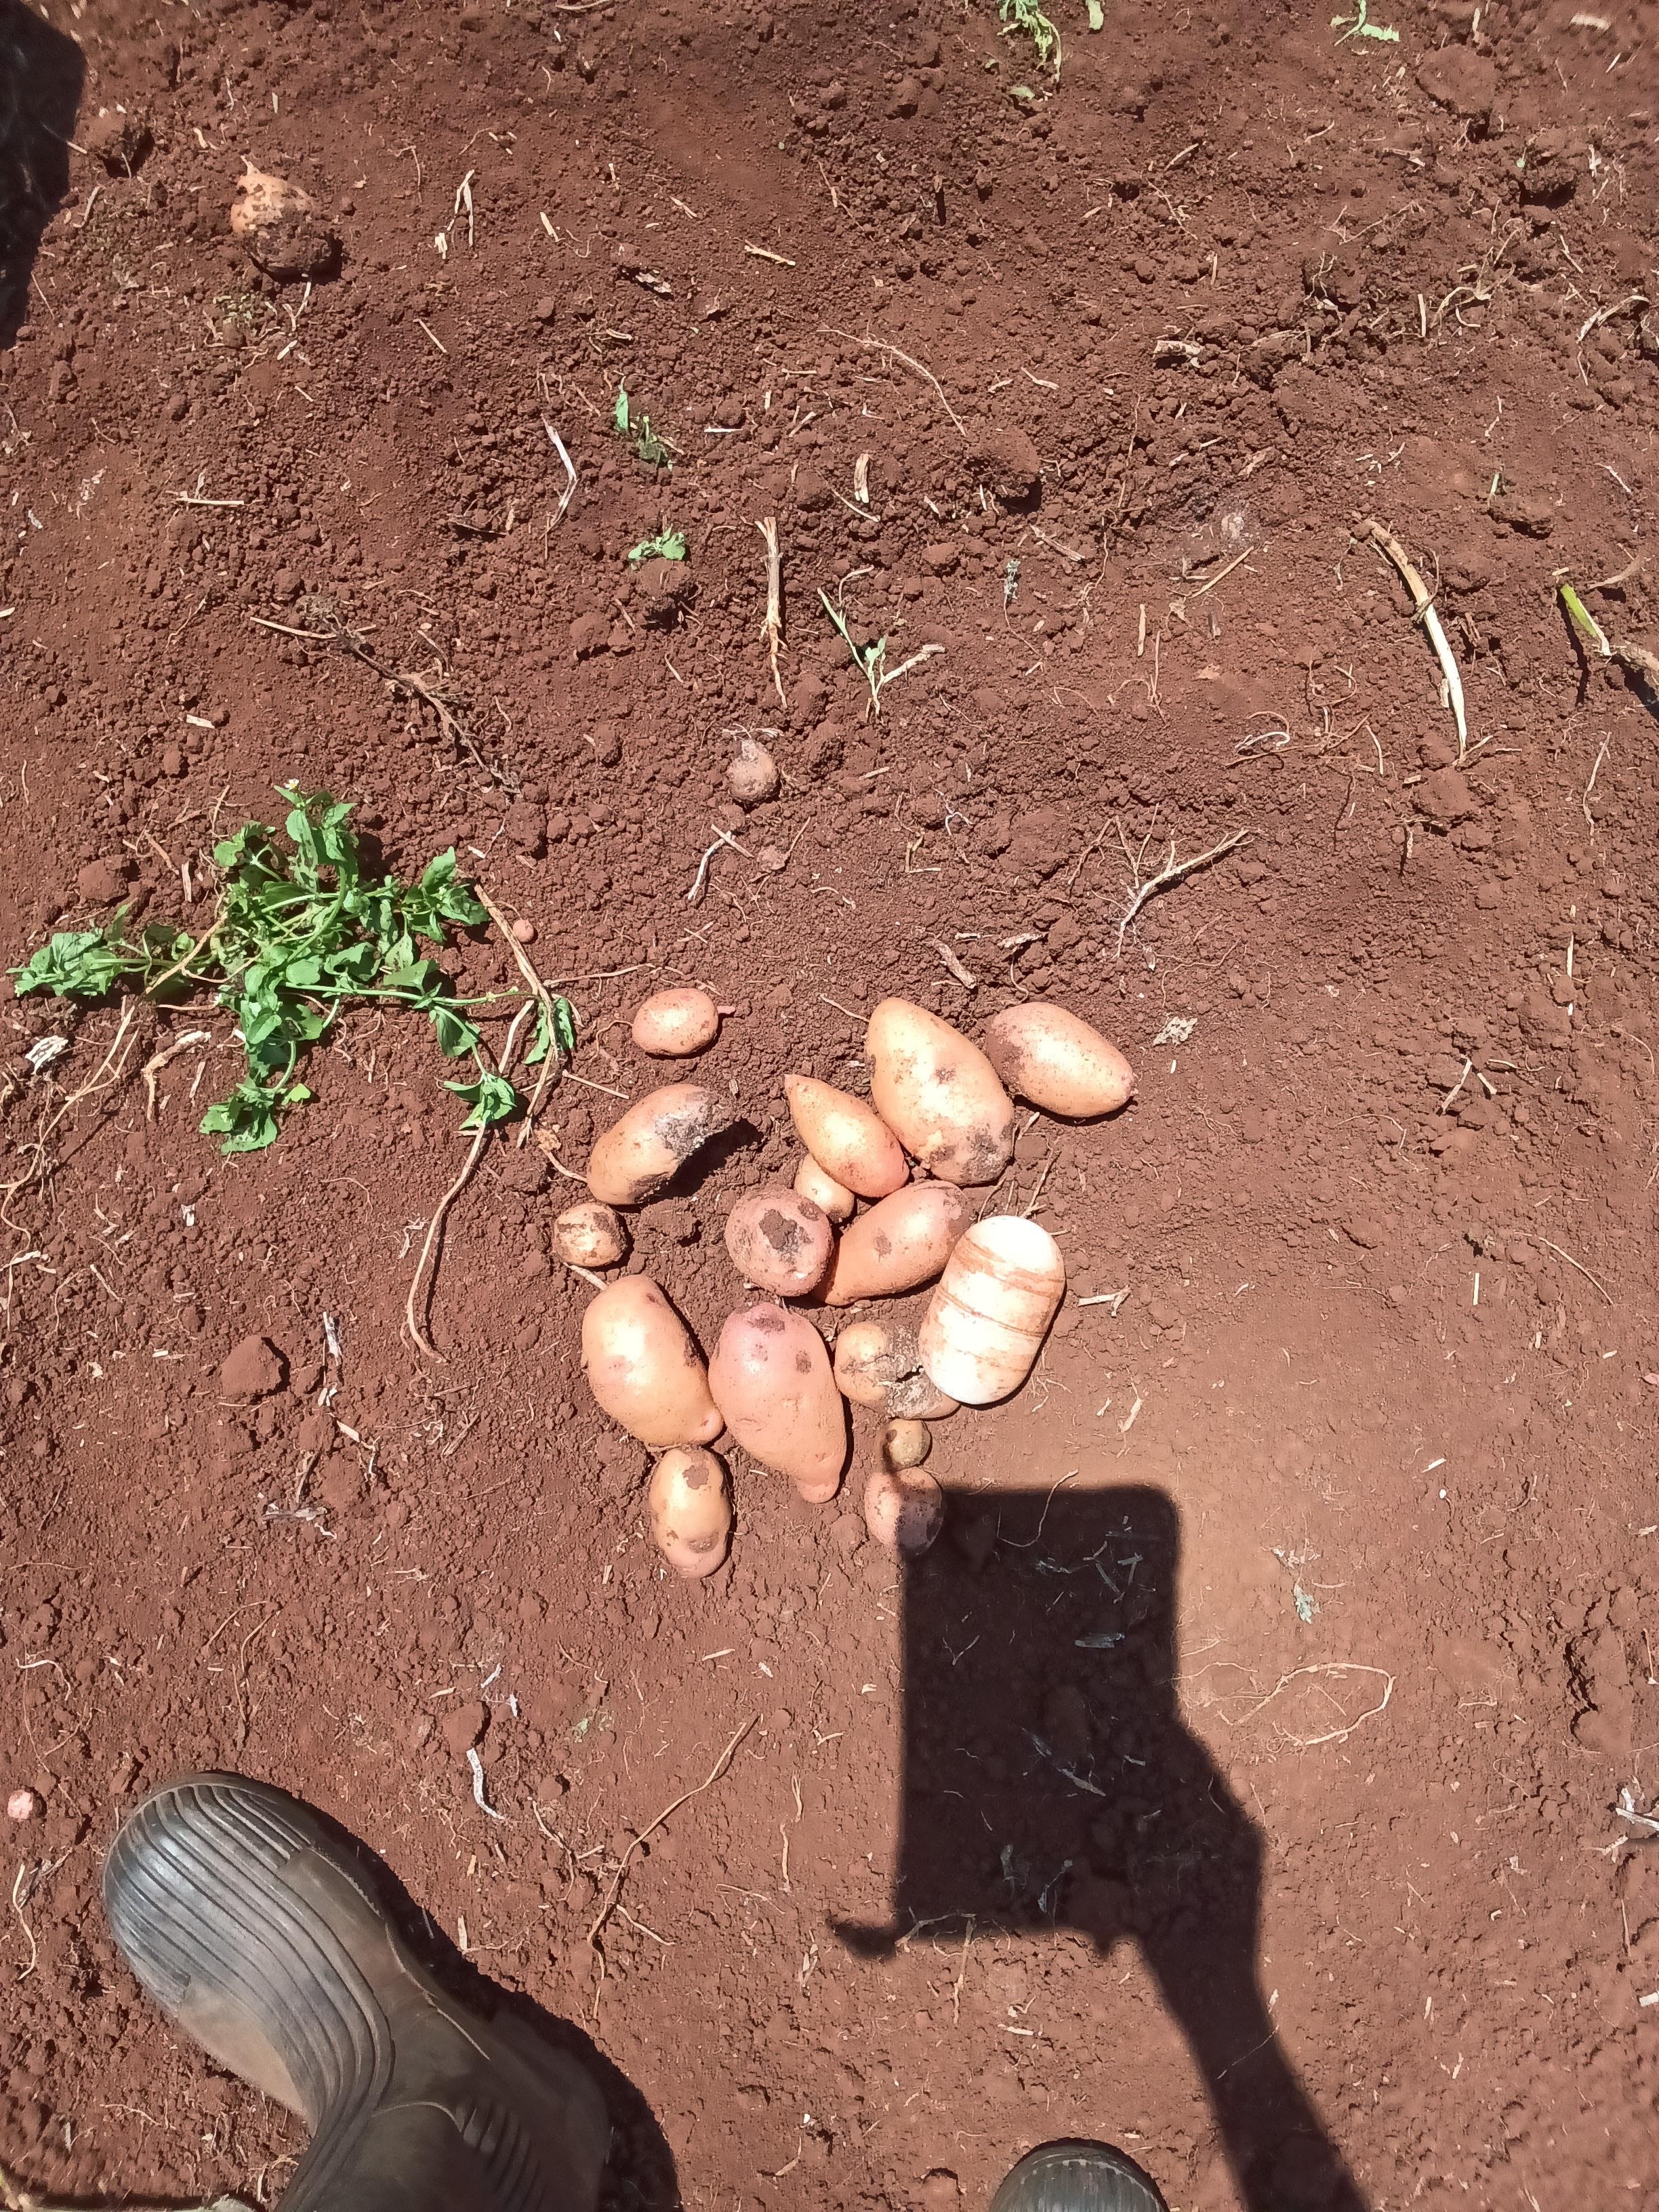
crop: potato
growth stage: harvest
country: Kenya
